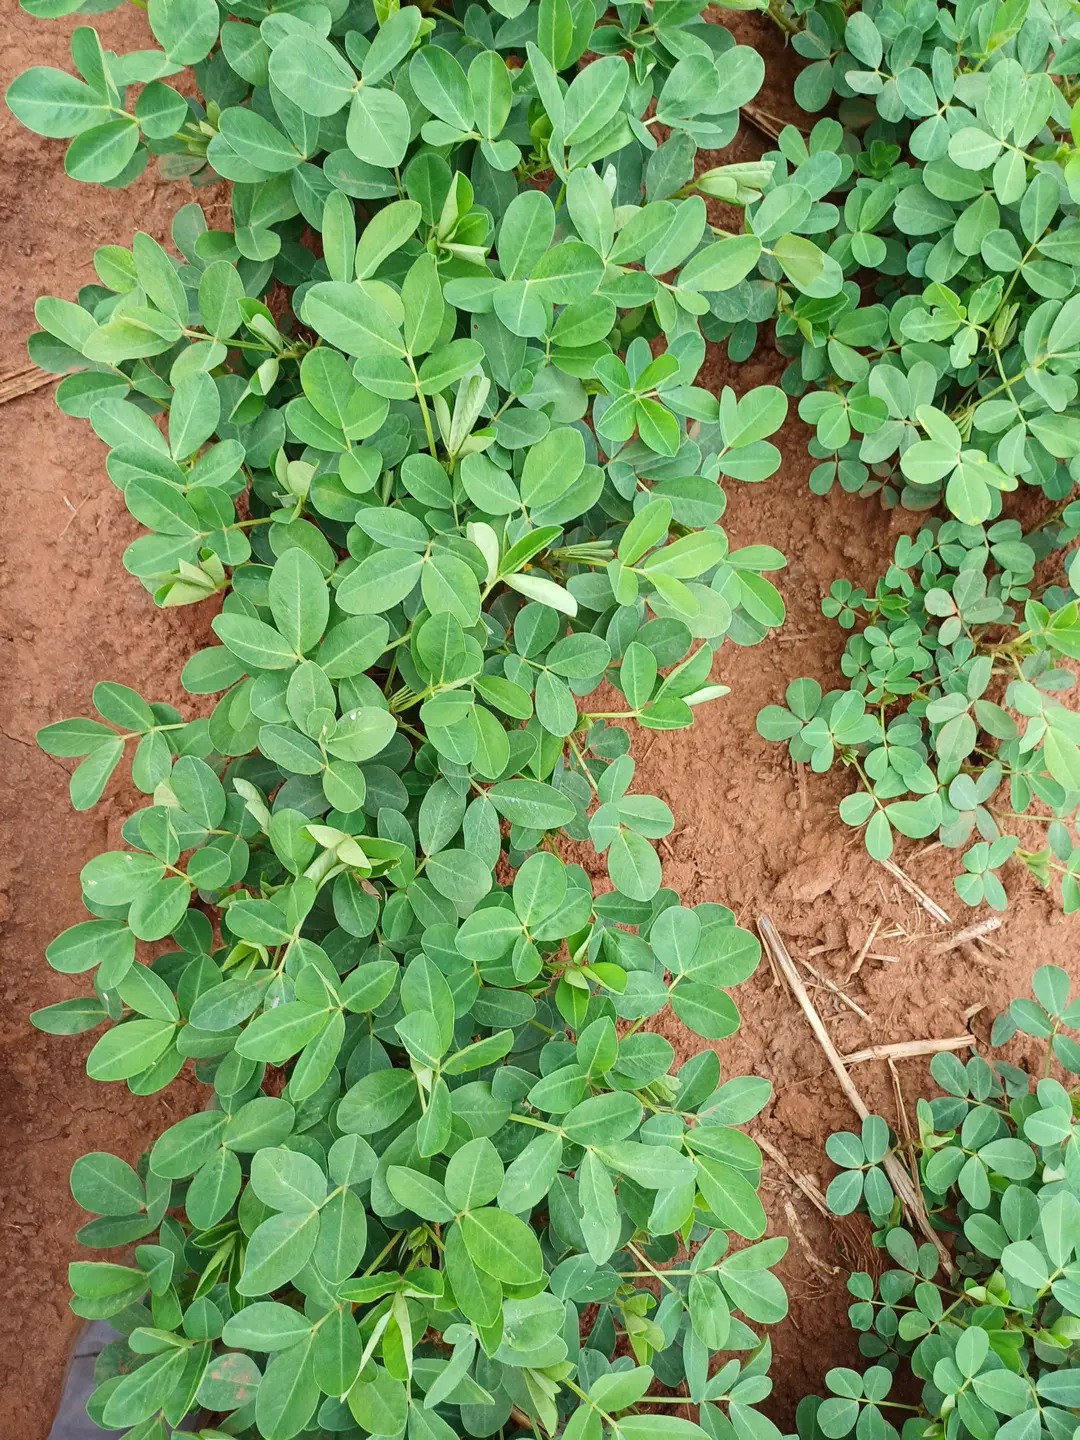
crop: groundnut
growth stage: flowering
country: Kenya
